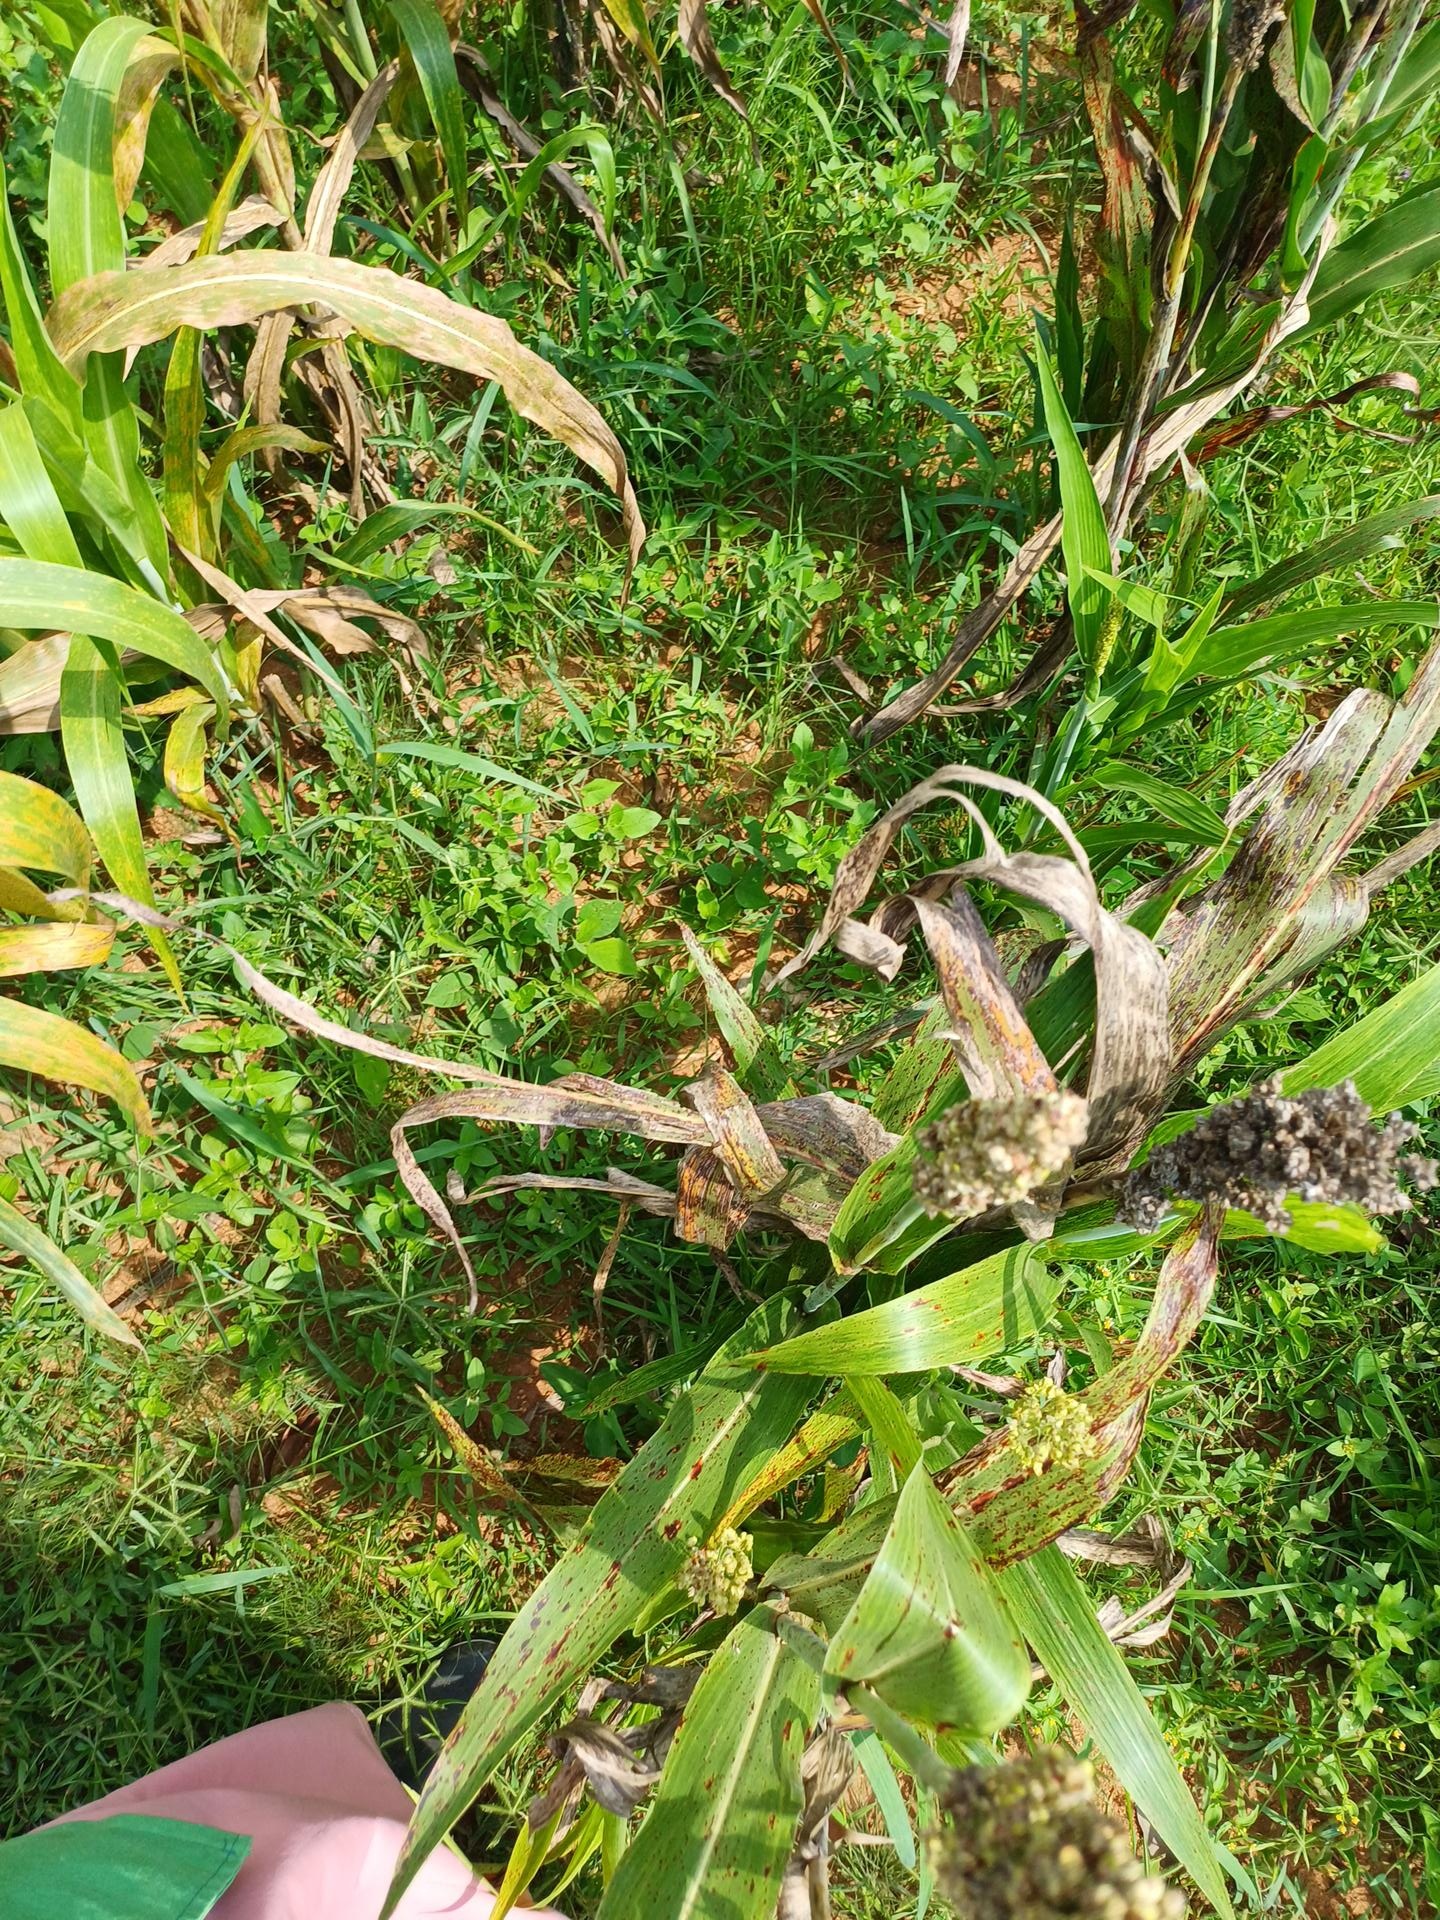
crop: sorghum
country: Kenya
